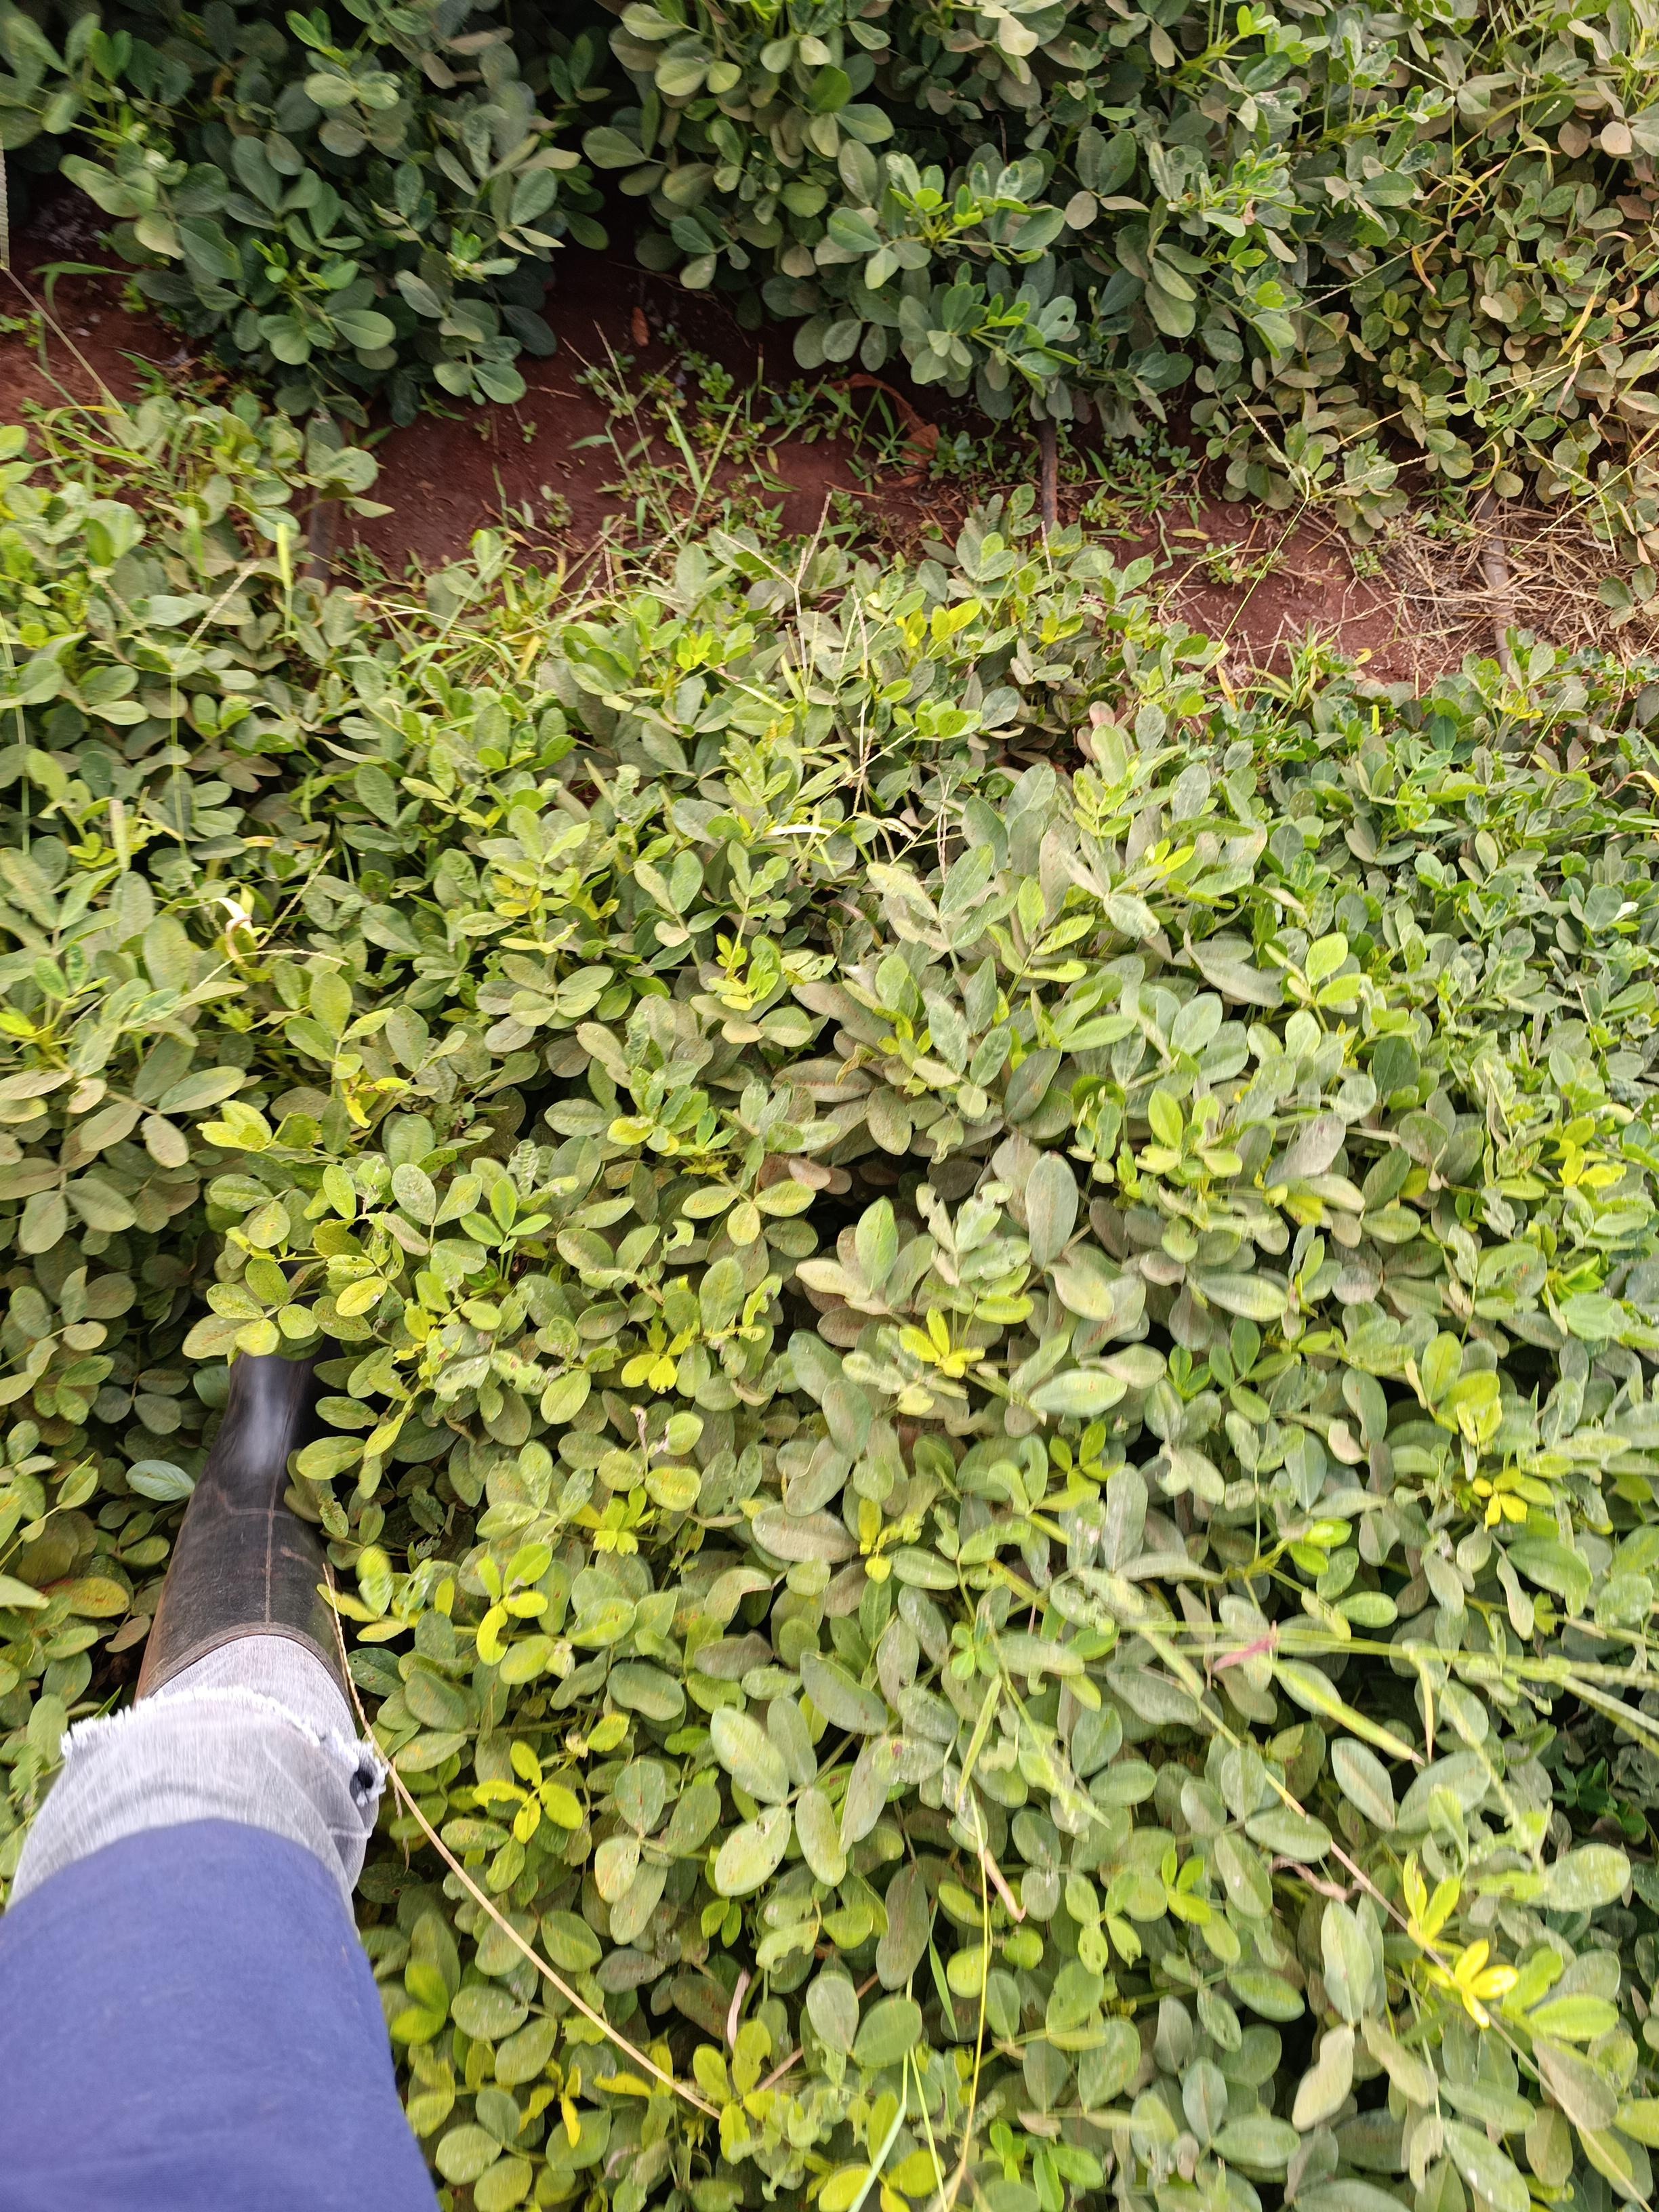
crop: groundnut
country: Kenya
